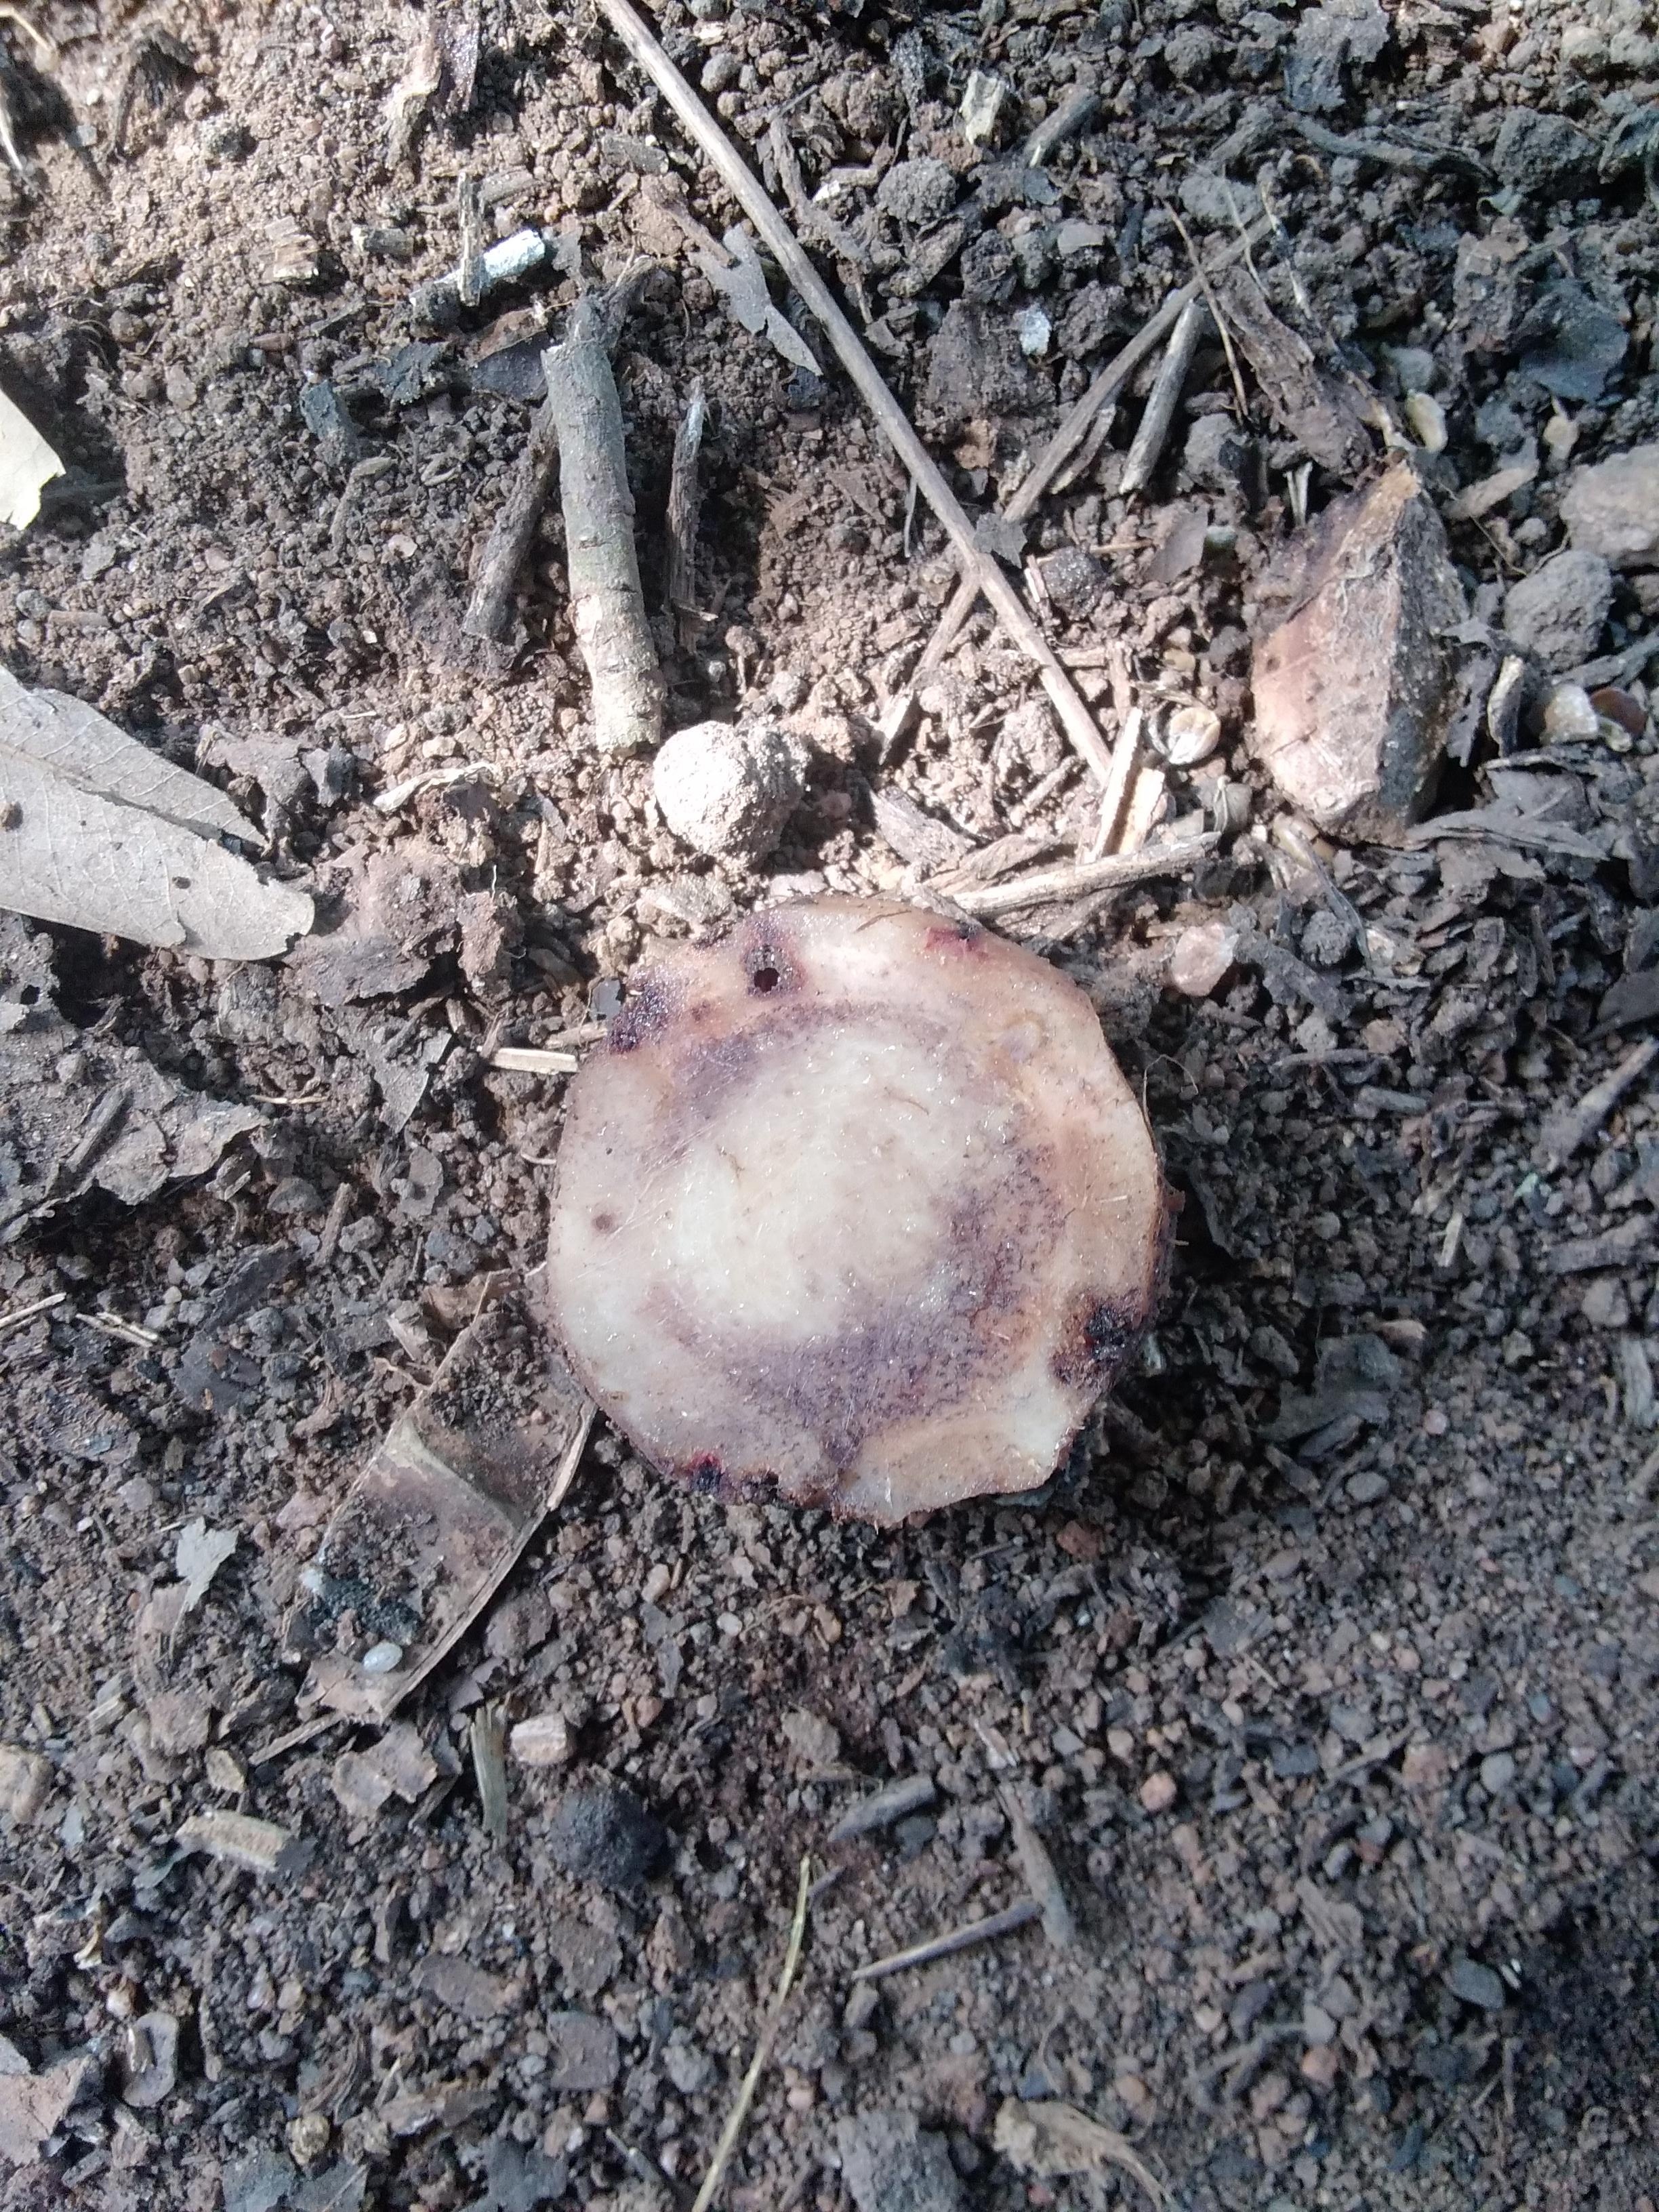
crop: banana
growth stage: vegetative
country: Tanzania
